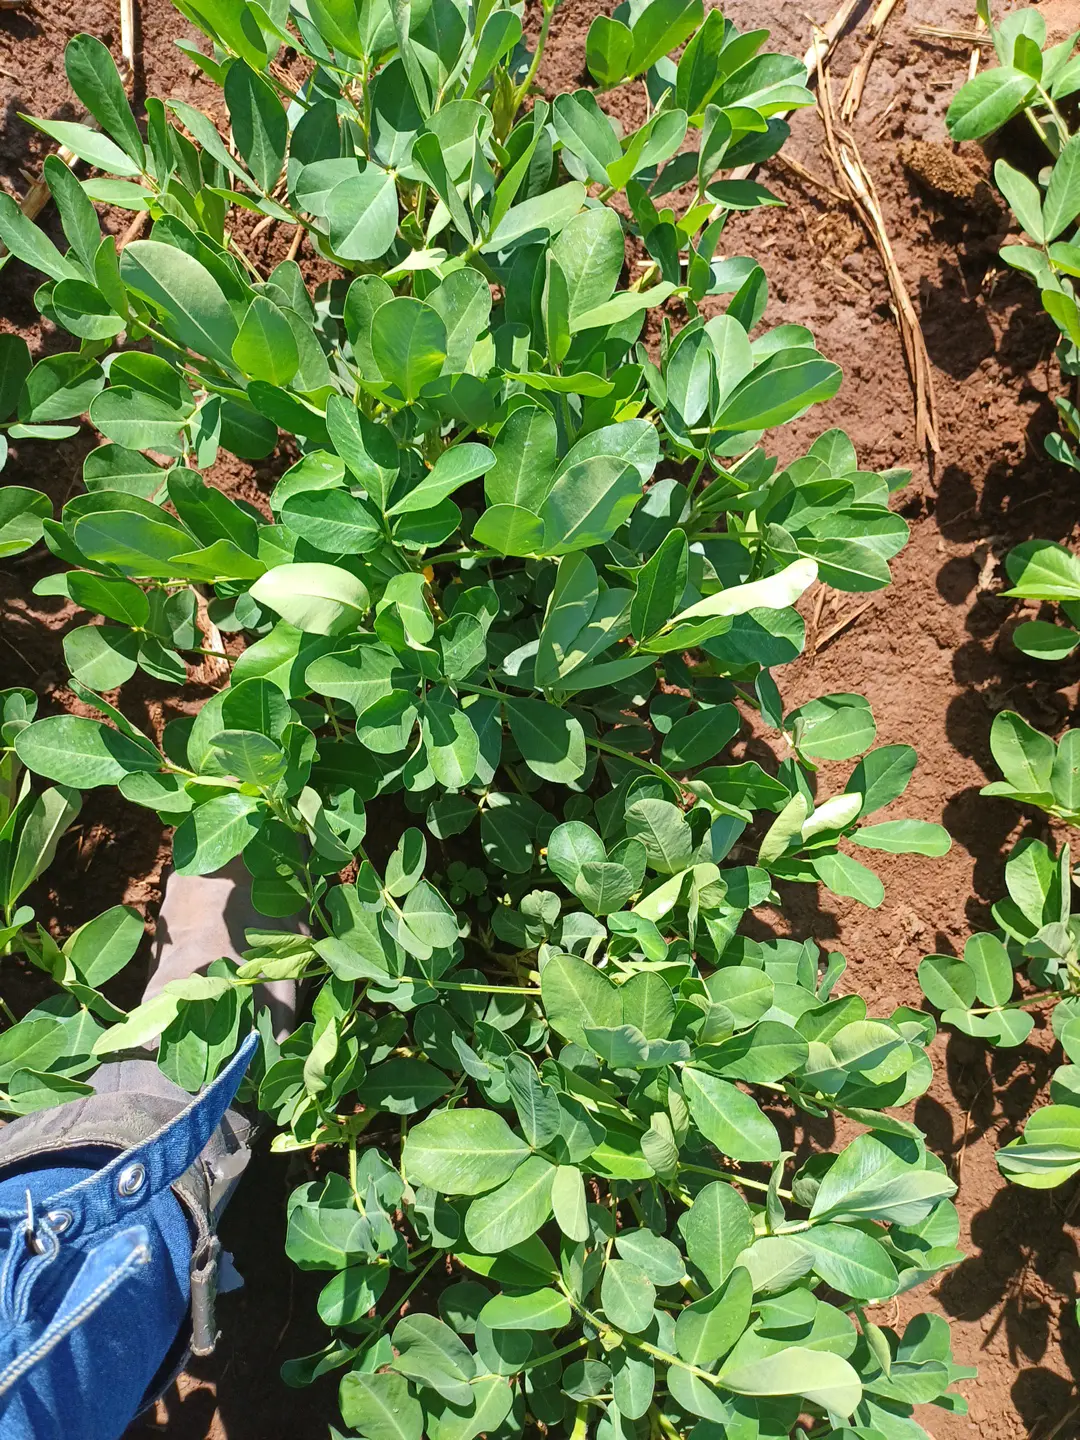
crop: groundnut
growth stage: flowering
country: Kenya
